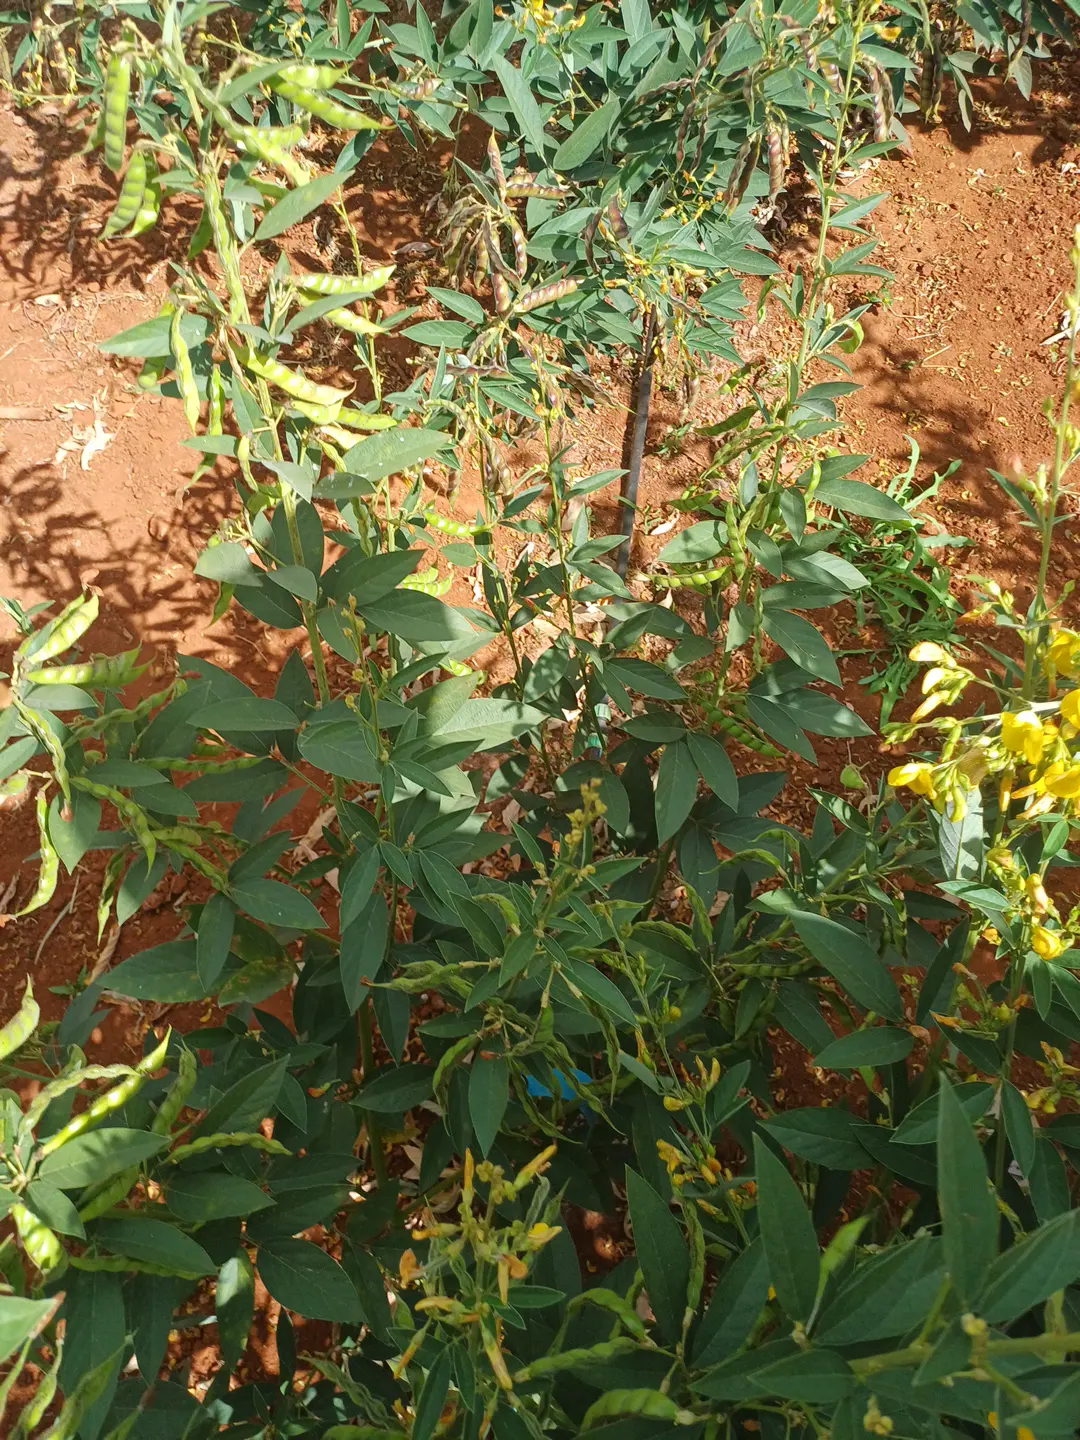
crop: pigeonpea
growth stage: development pod
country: Kenya
